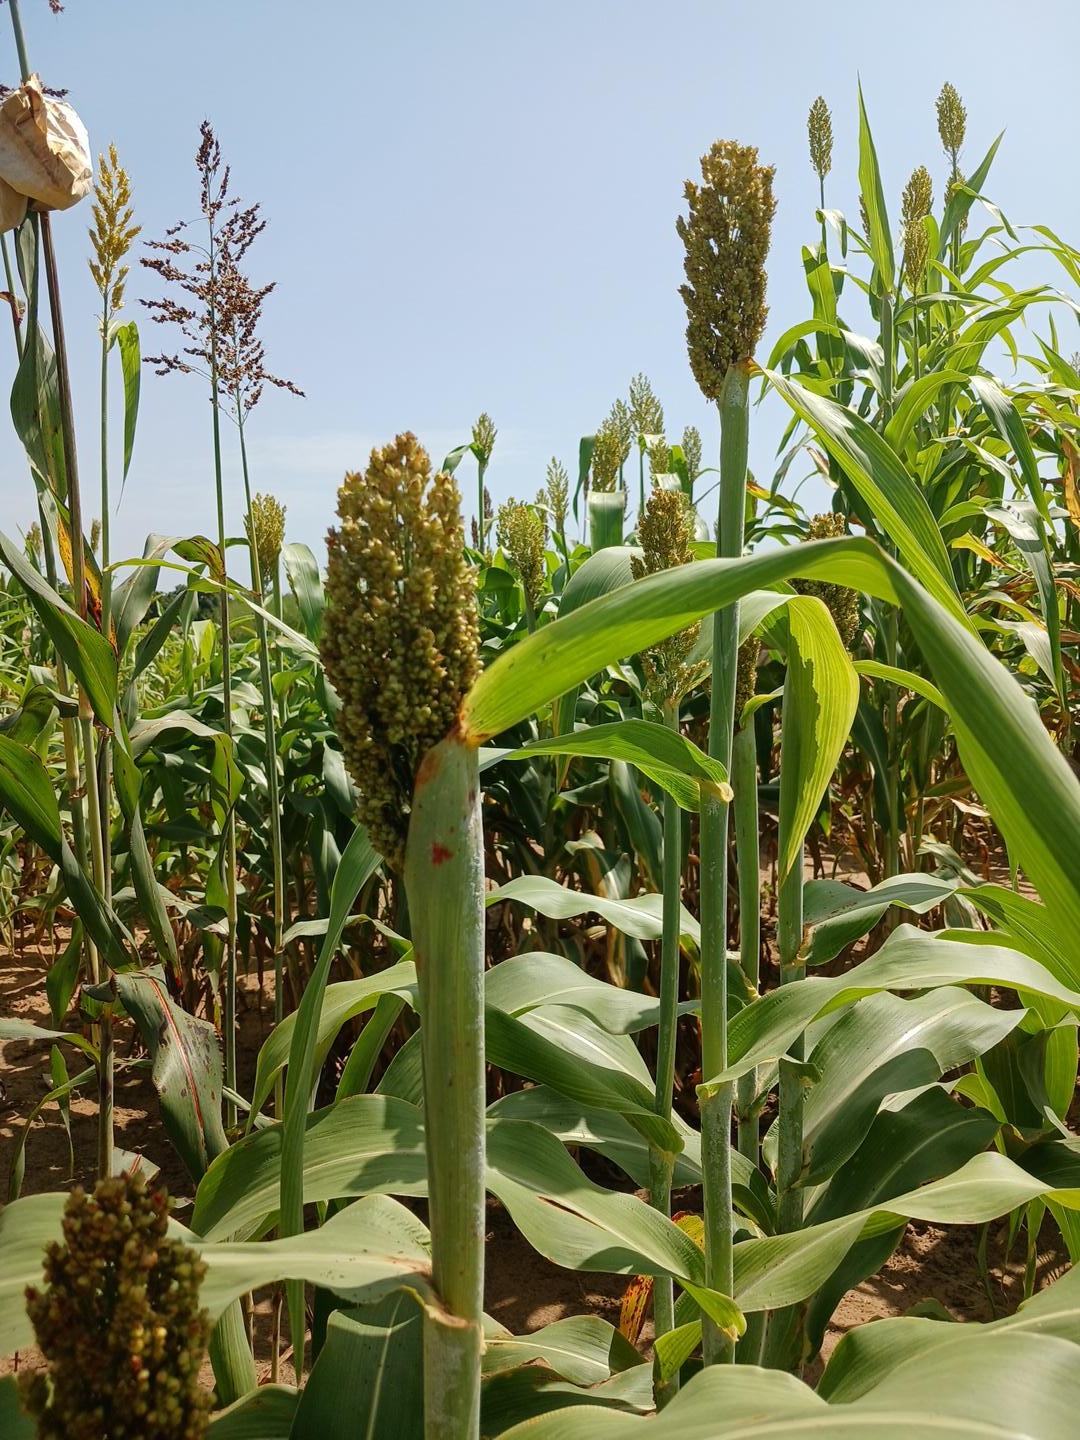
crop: sorghum
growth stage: filling grain
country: Senegal
